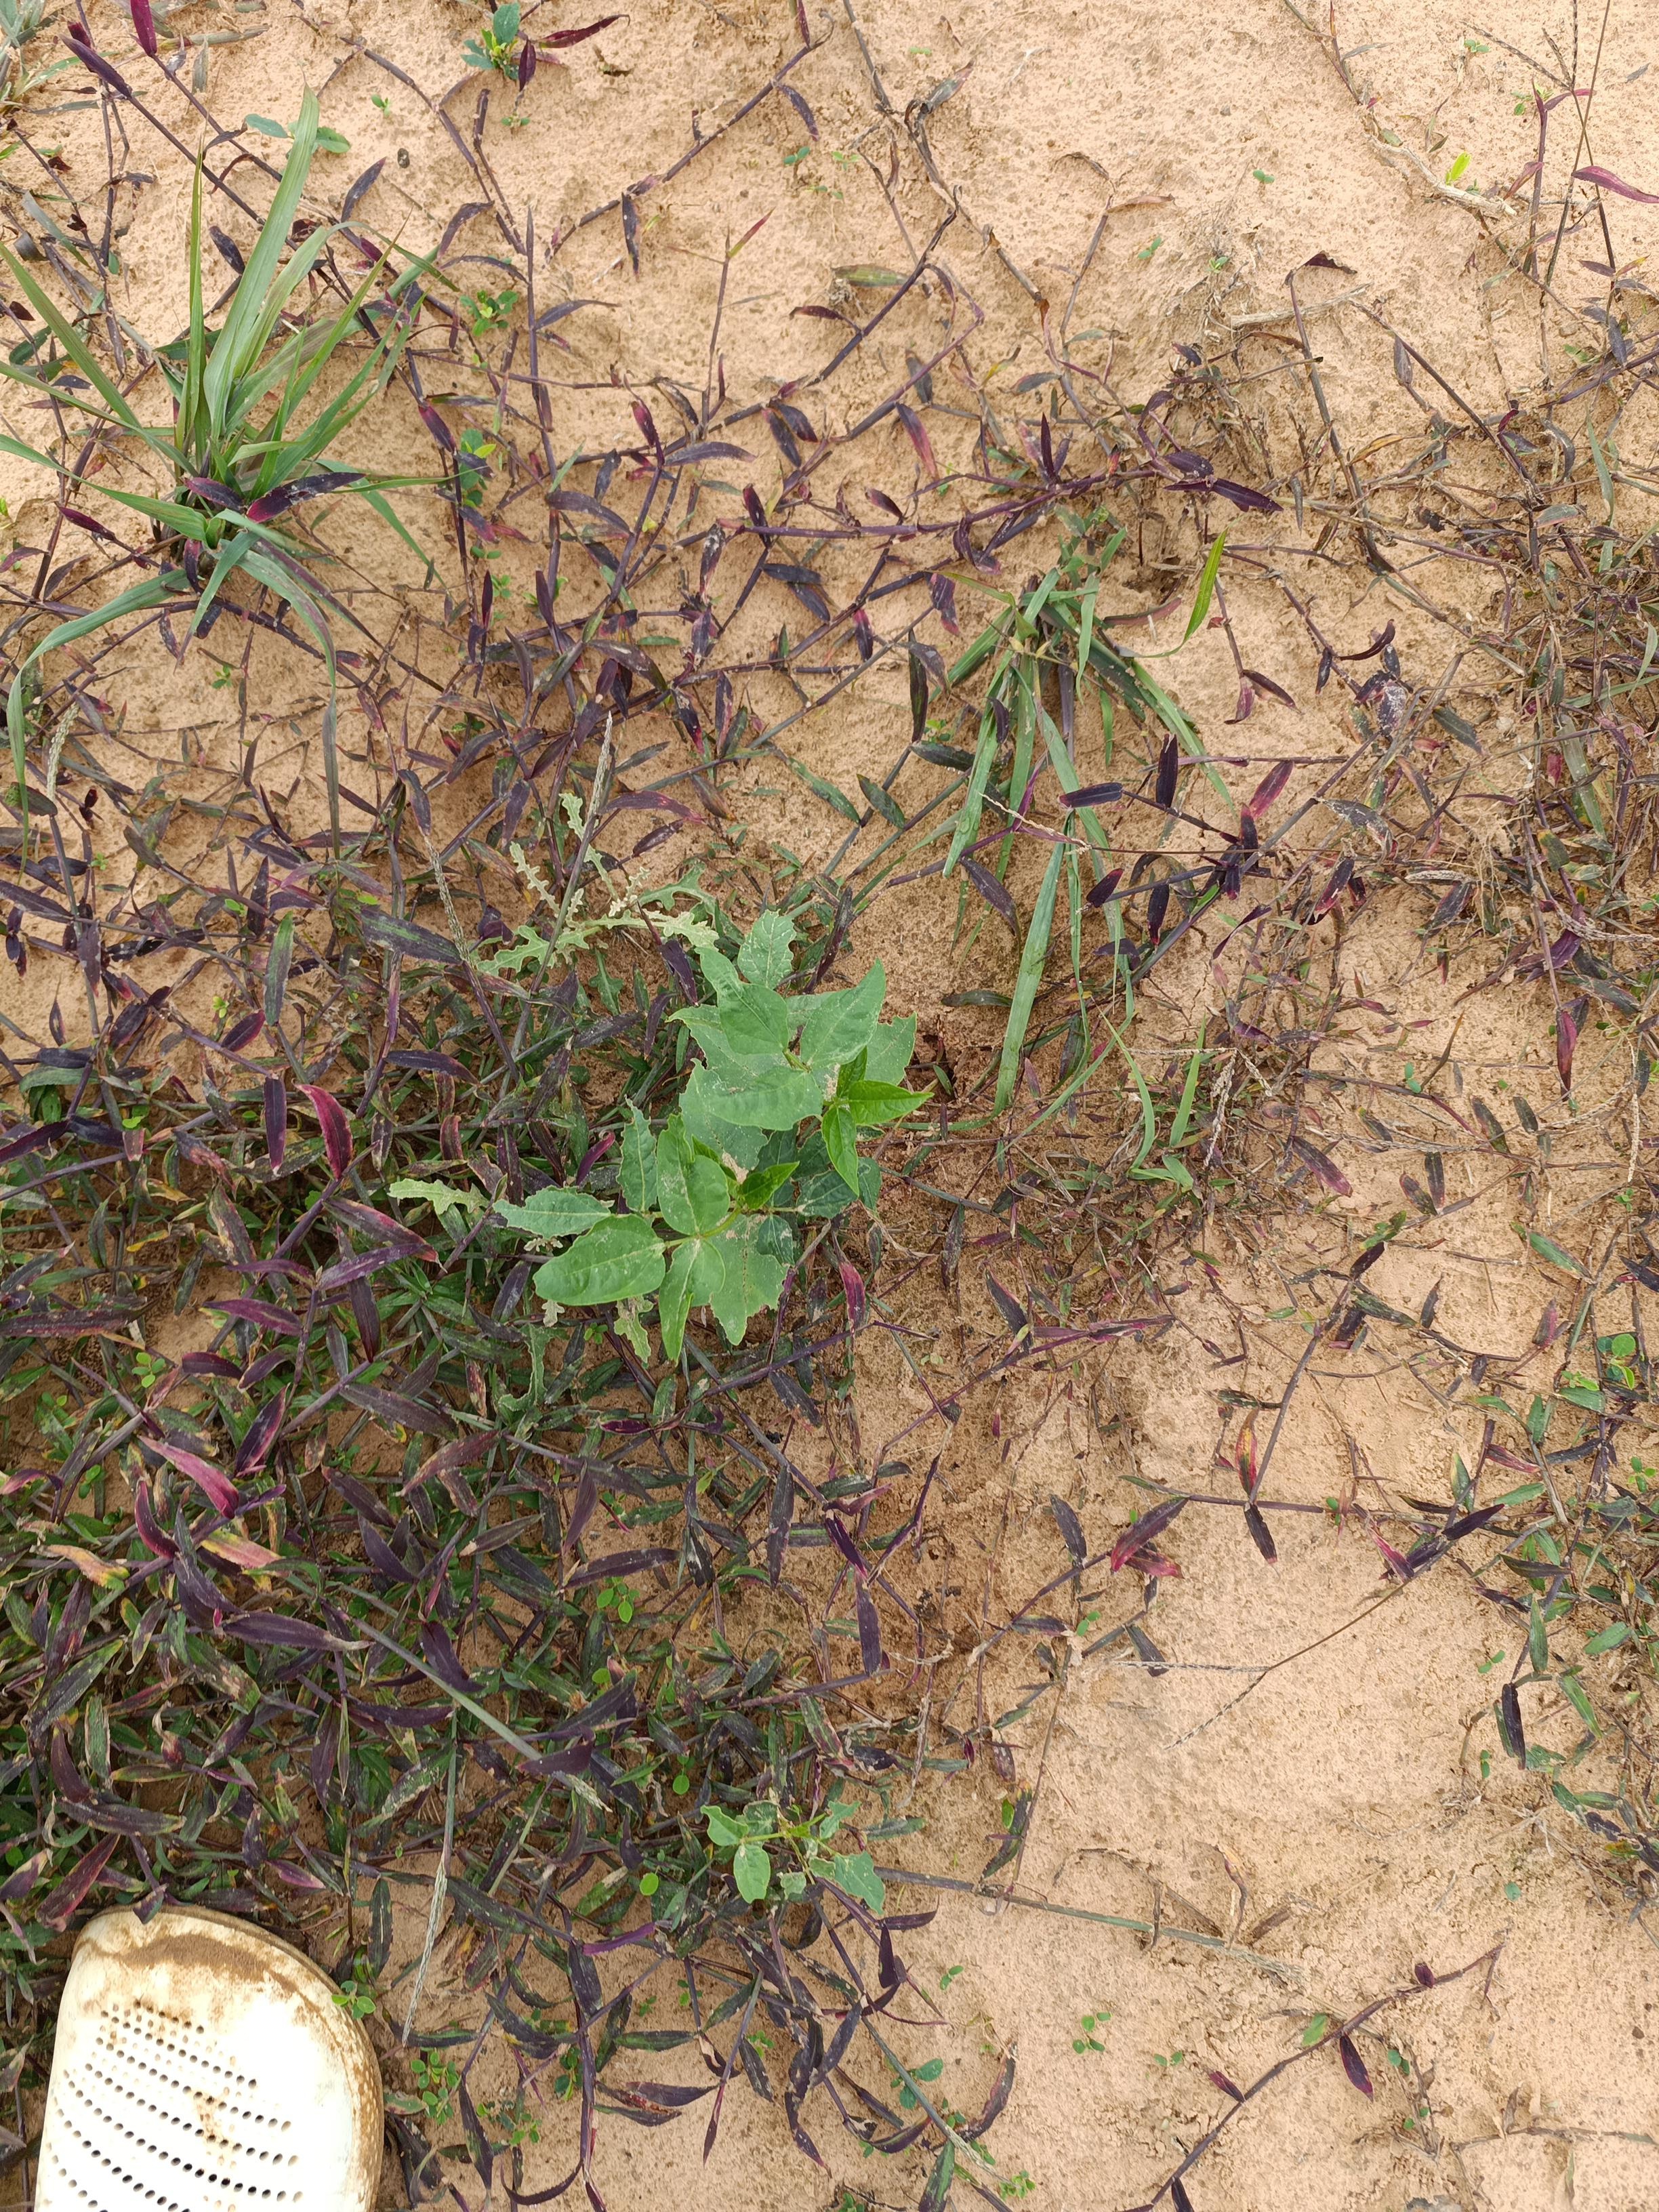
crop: cowpea
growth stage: emergence
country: Nigeria
